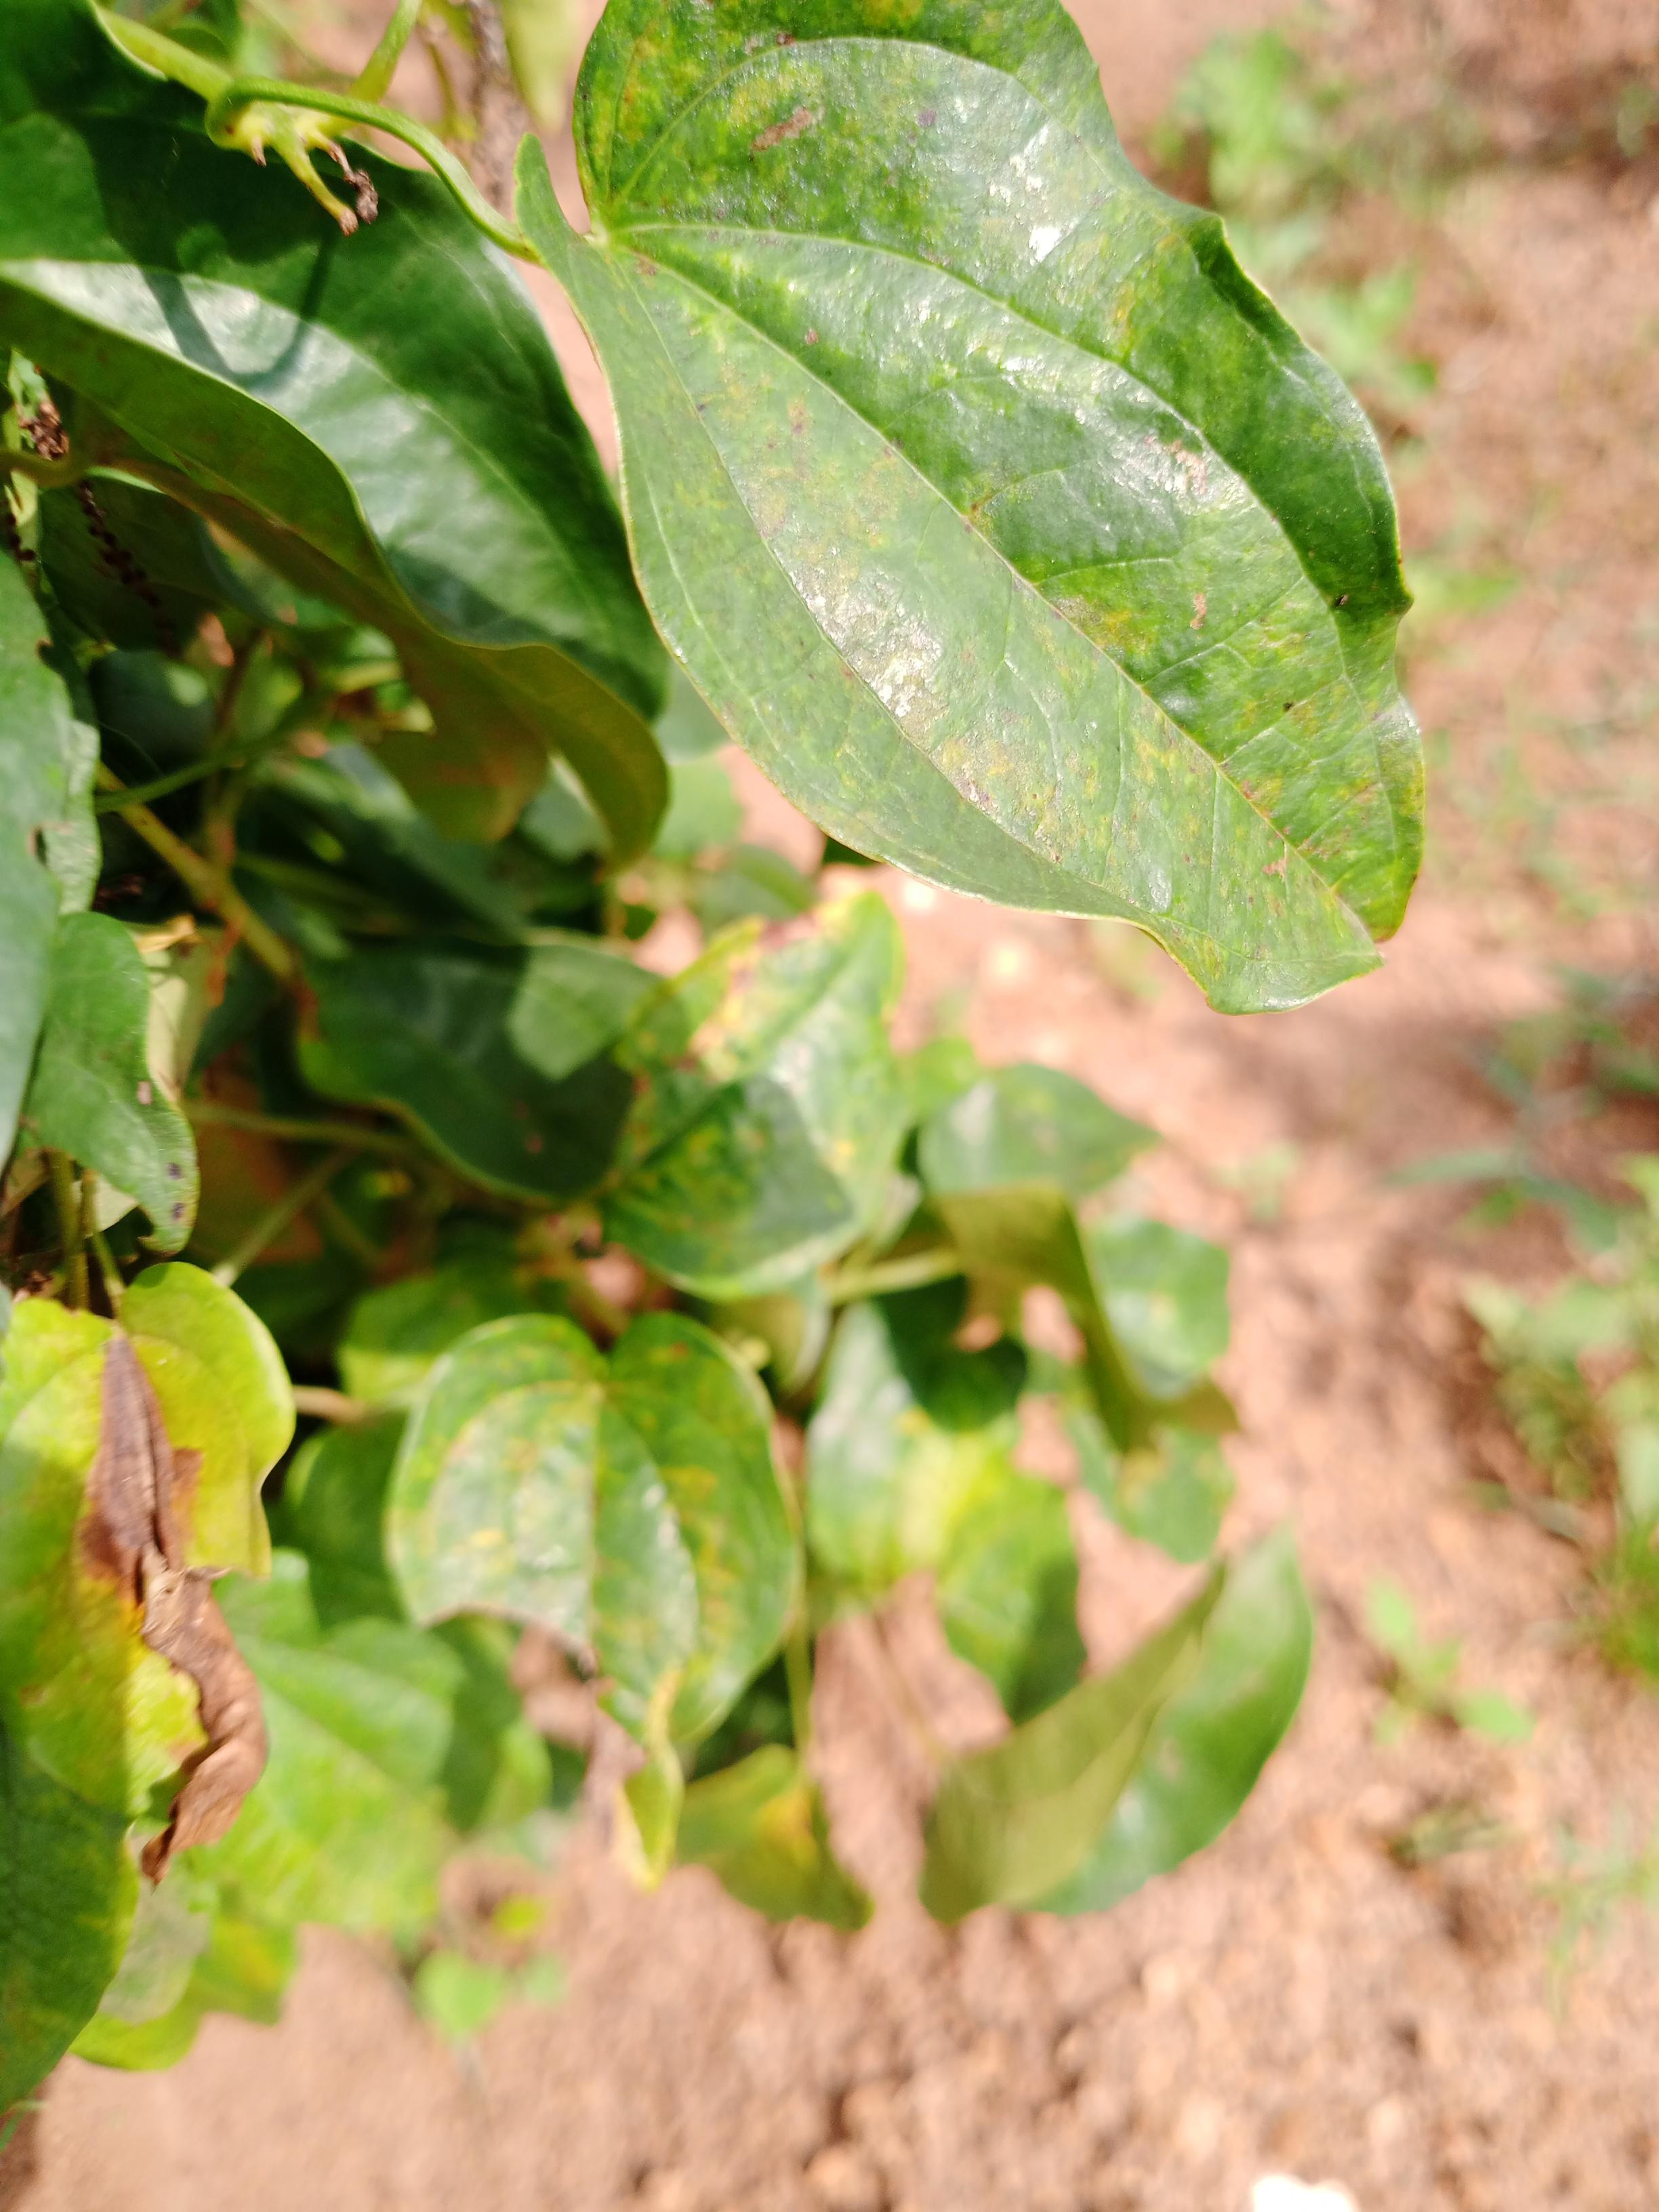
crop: yam
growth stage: vegetative
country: Nigeria
